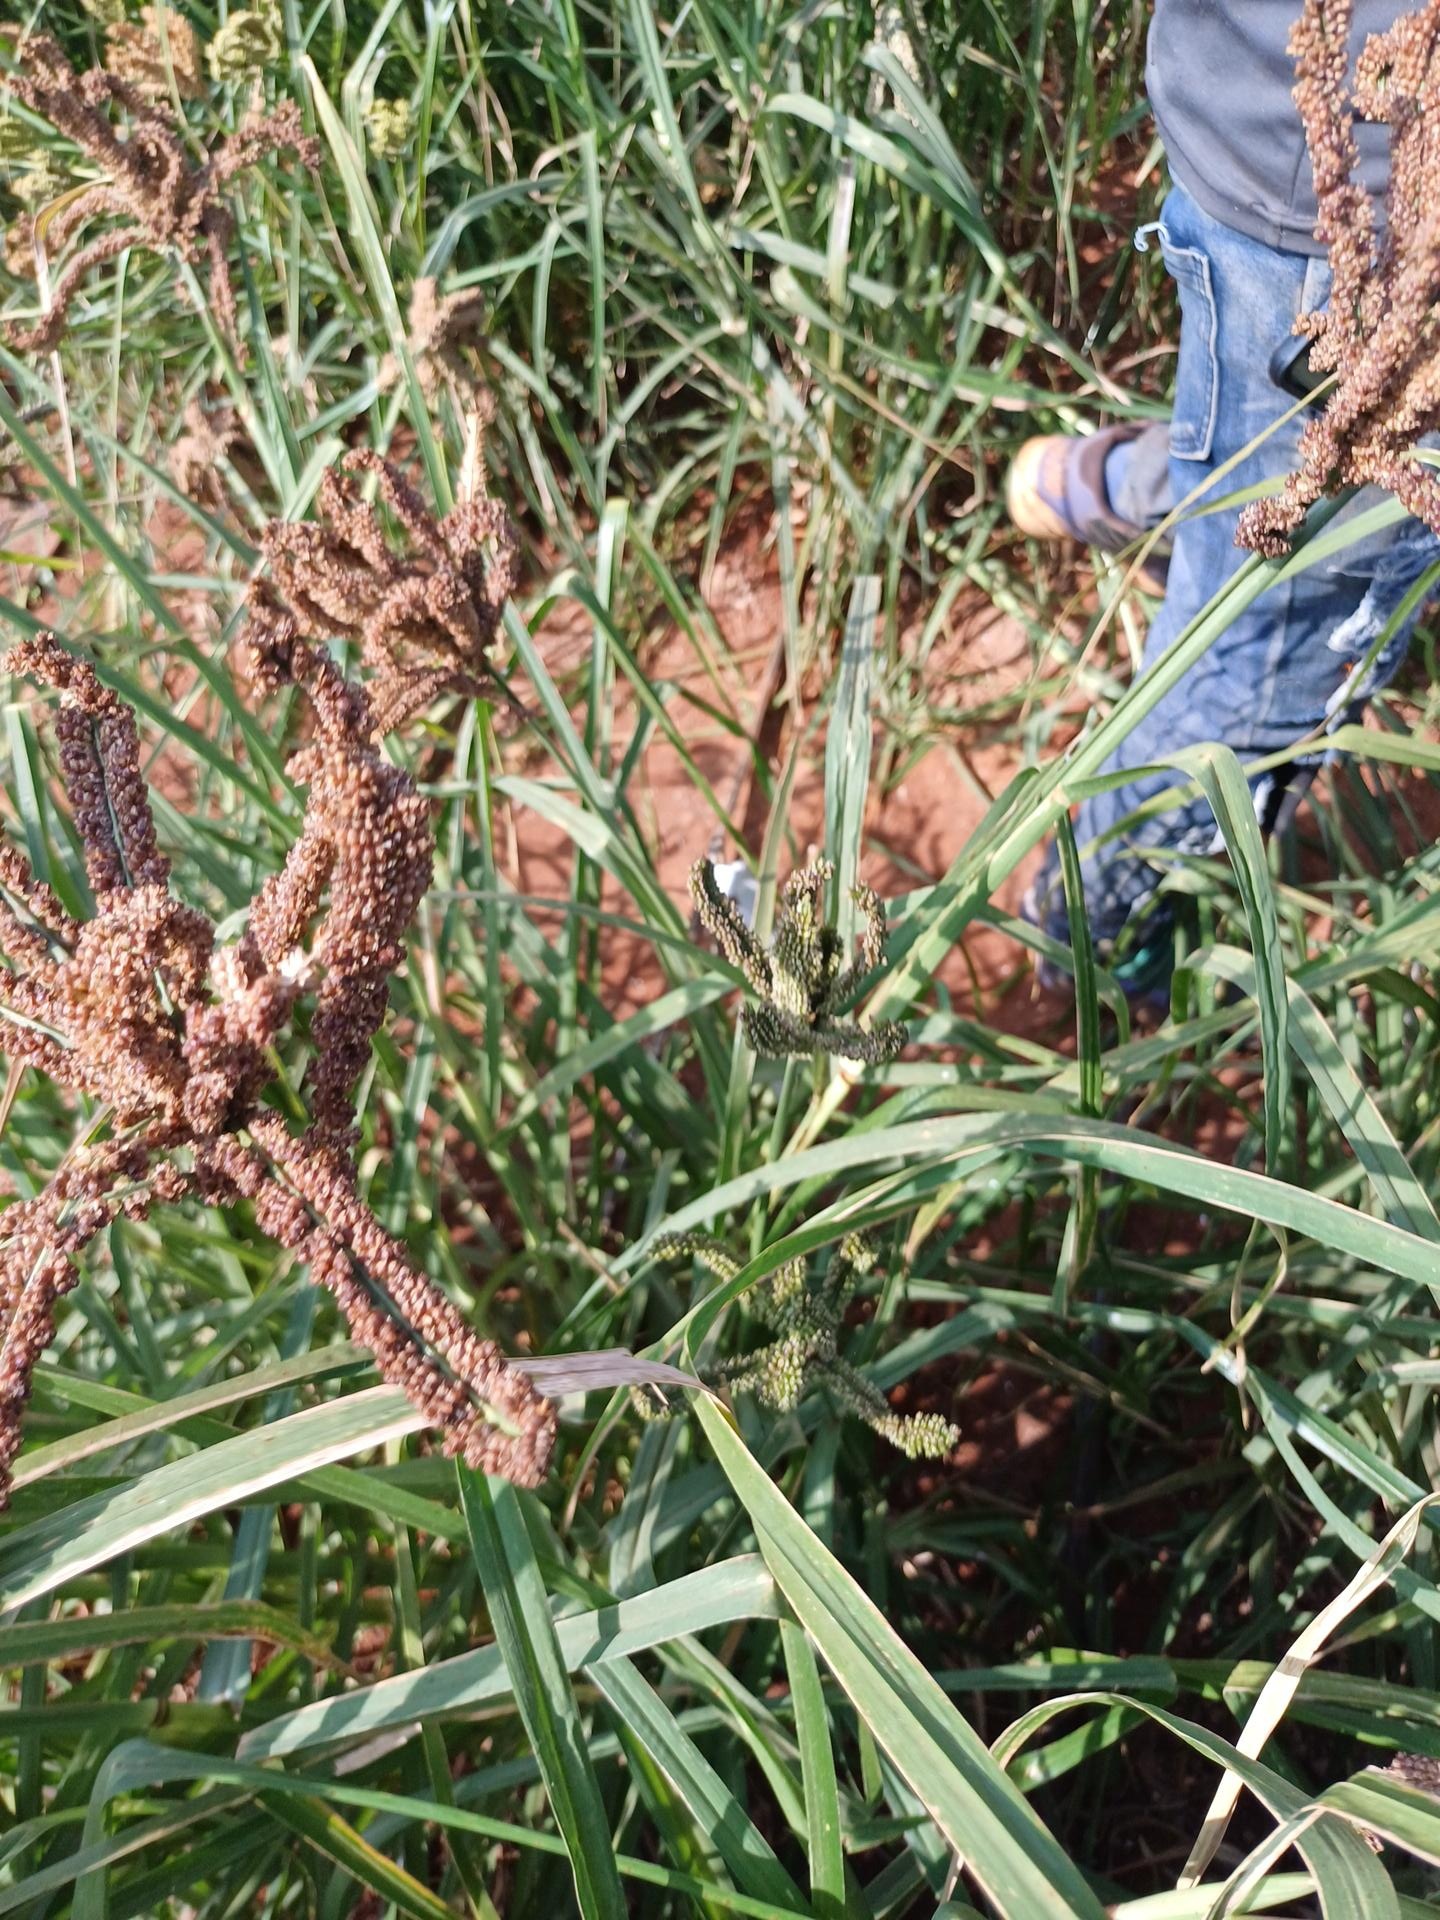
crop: finger millet
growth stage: filling grain
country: Kenya
